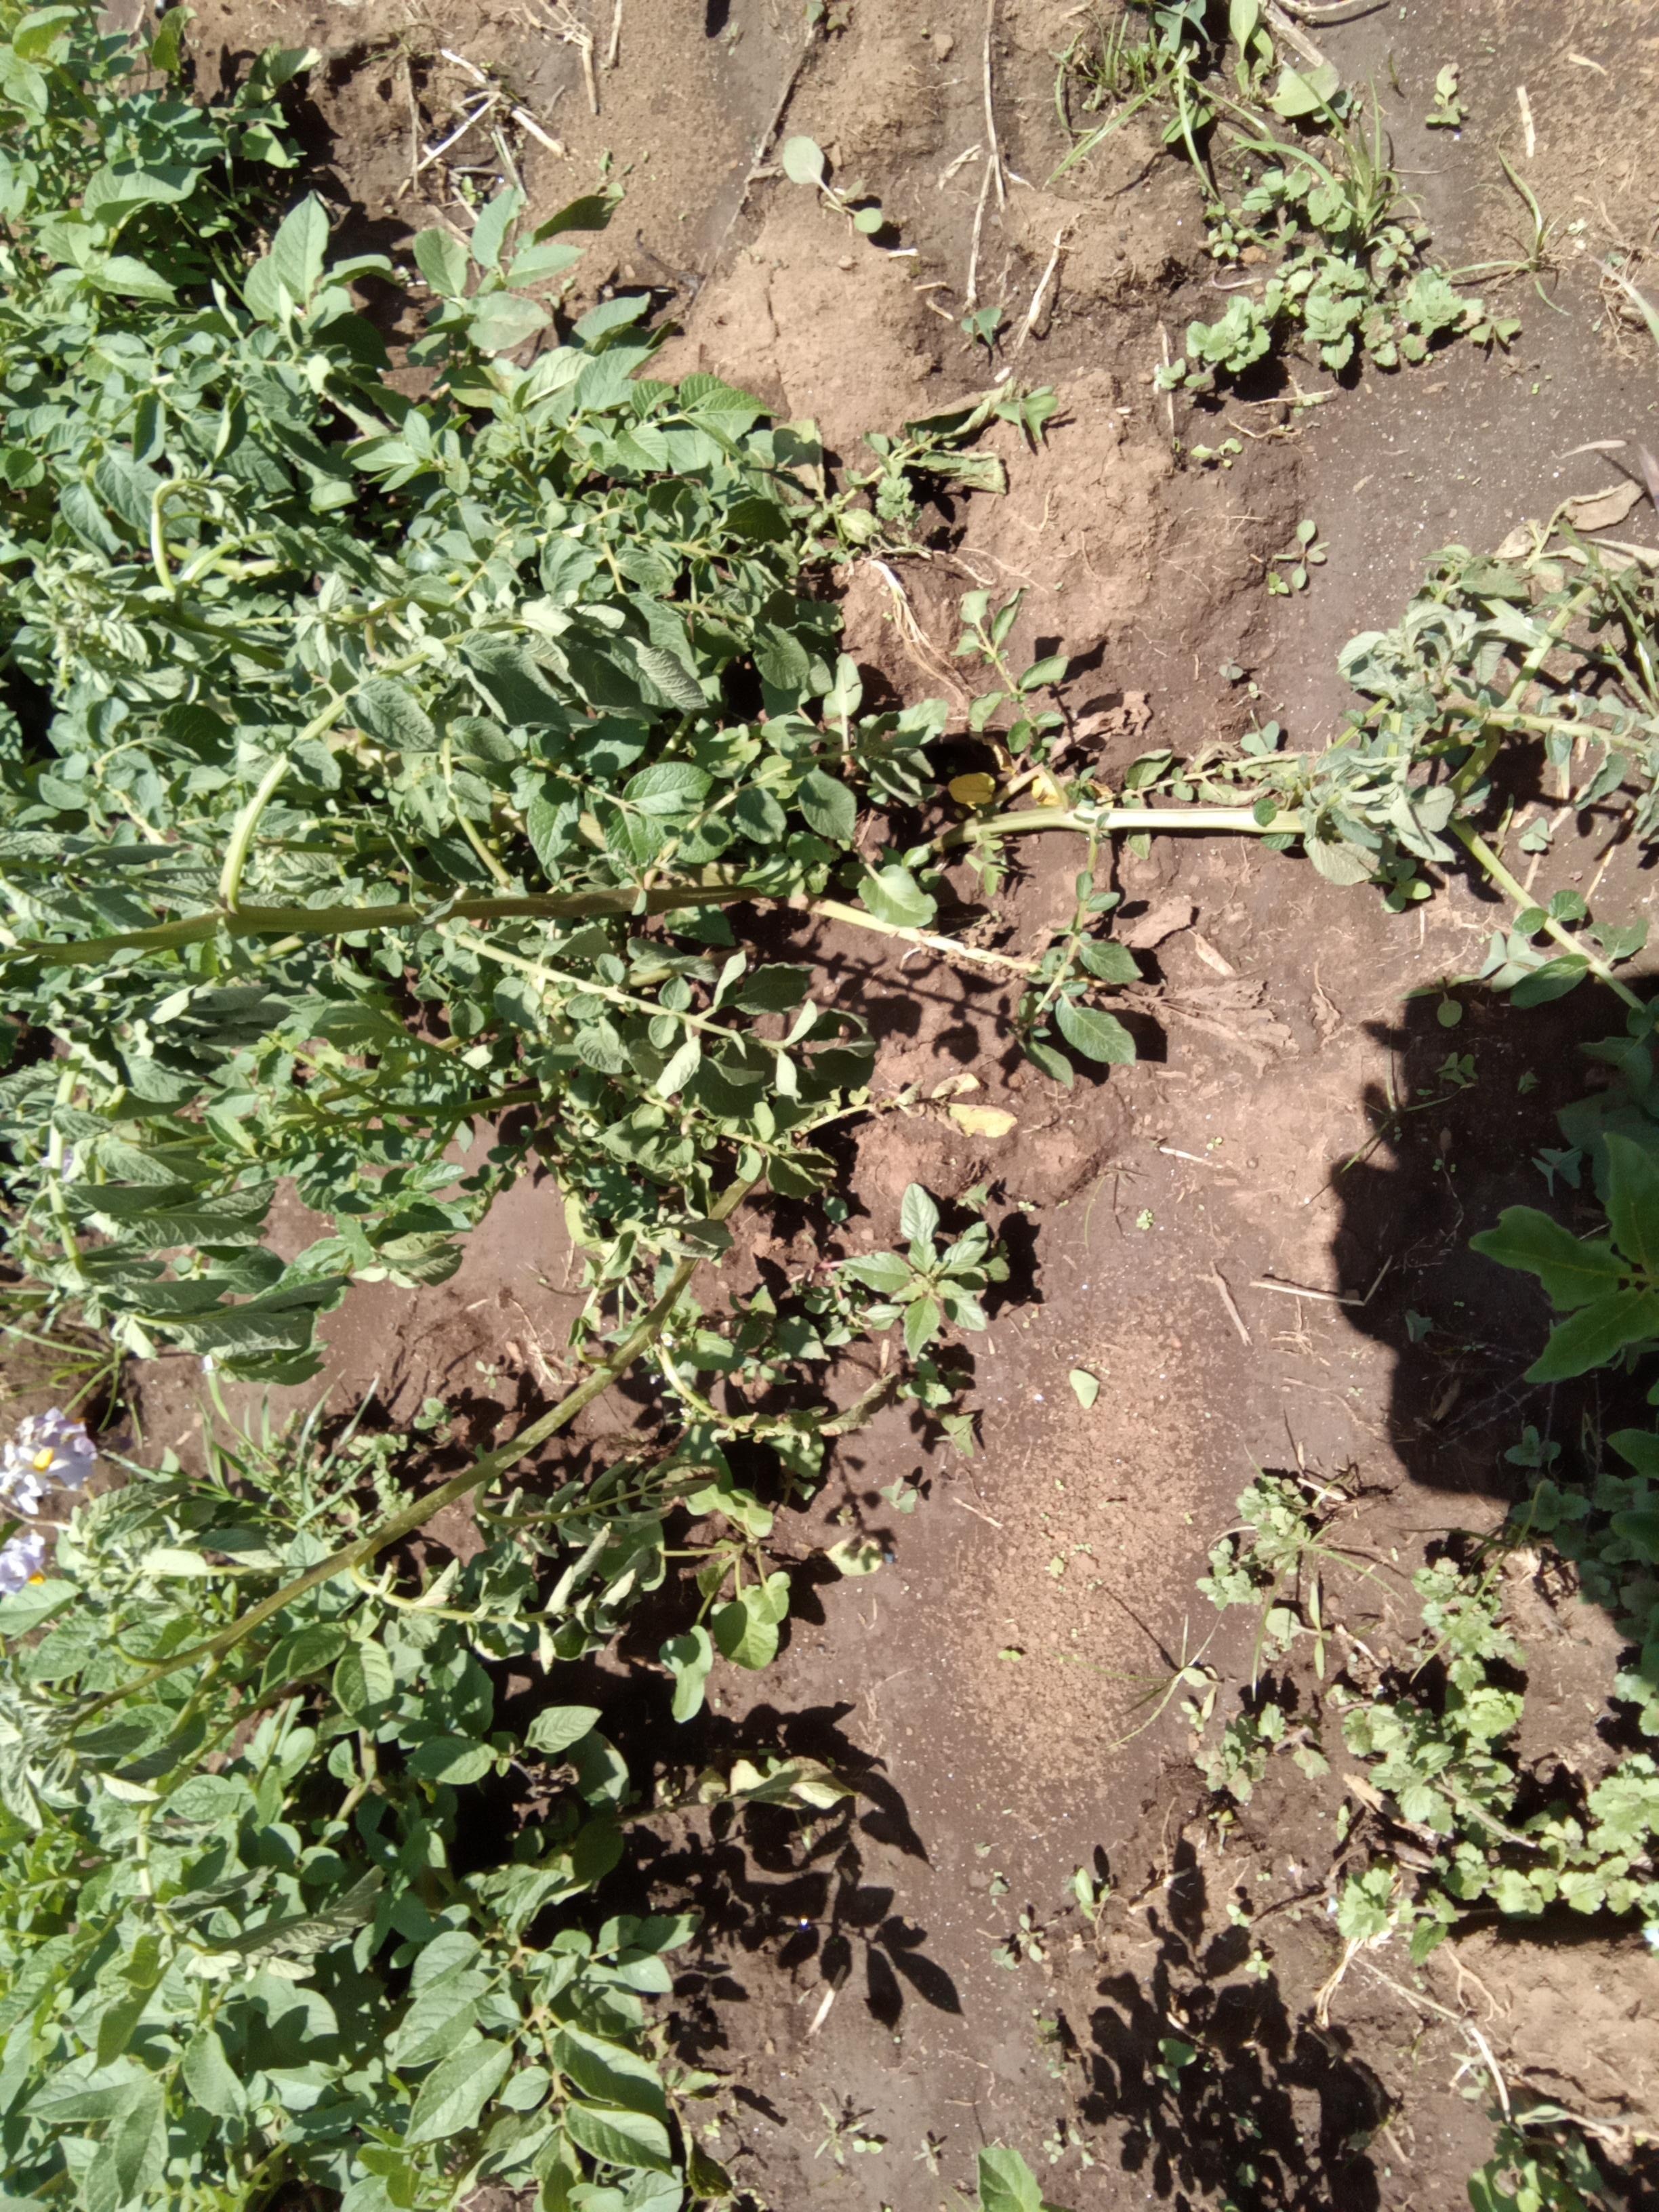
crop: potato
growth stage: flowering
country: Kenya
